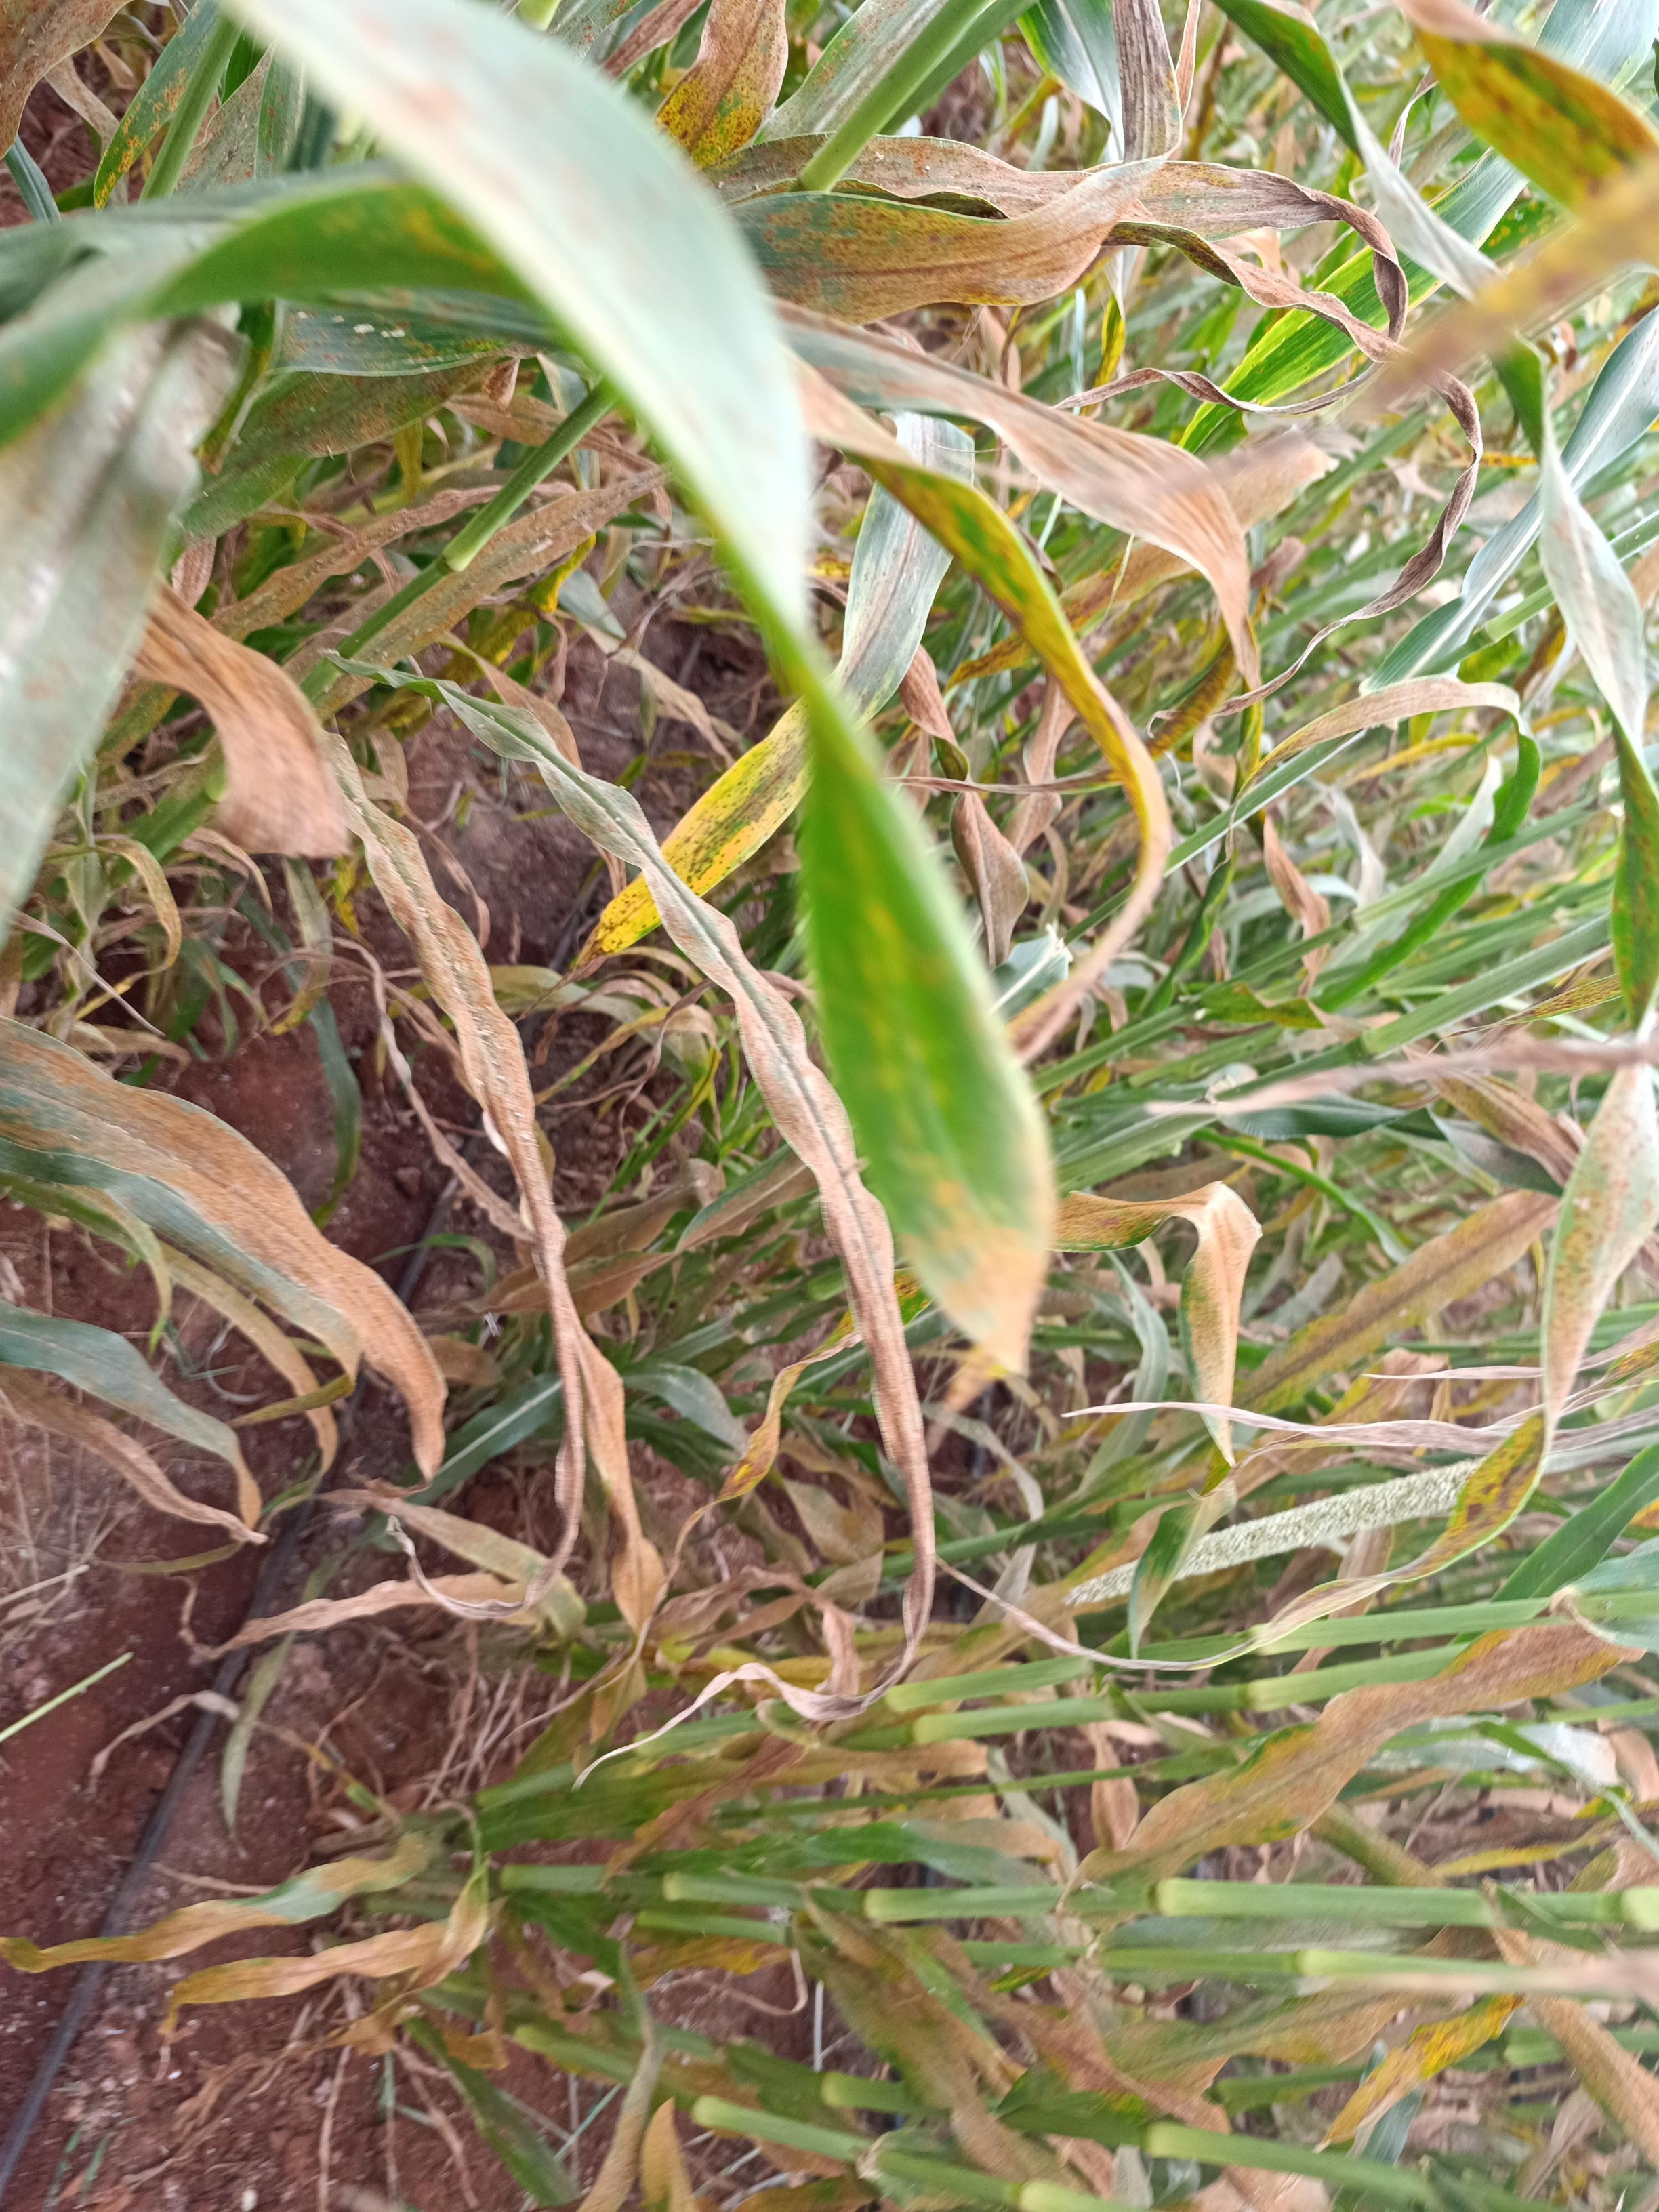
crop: pearl millet
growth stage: filling grain
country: Kenya
